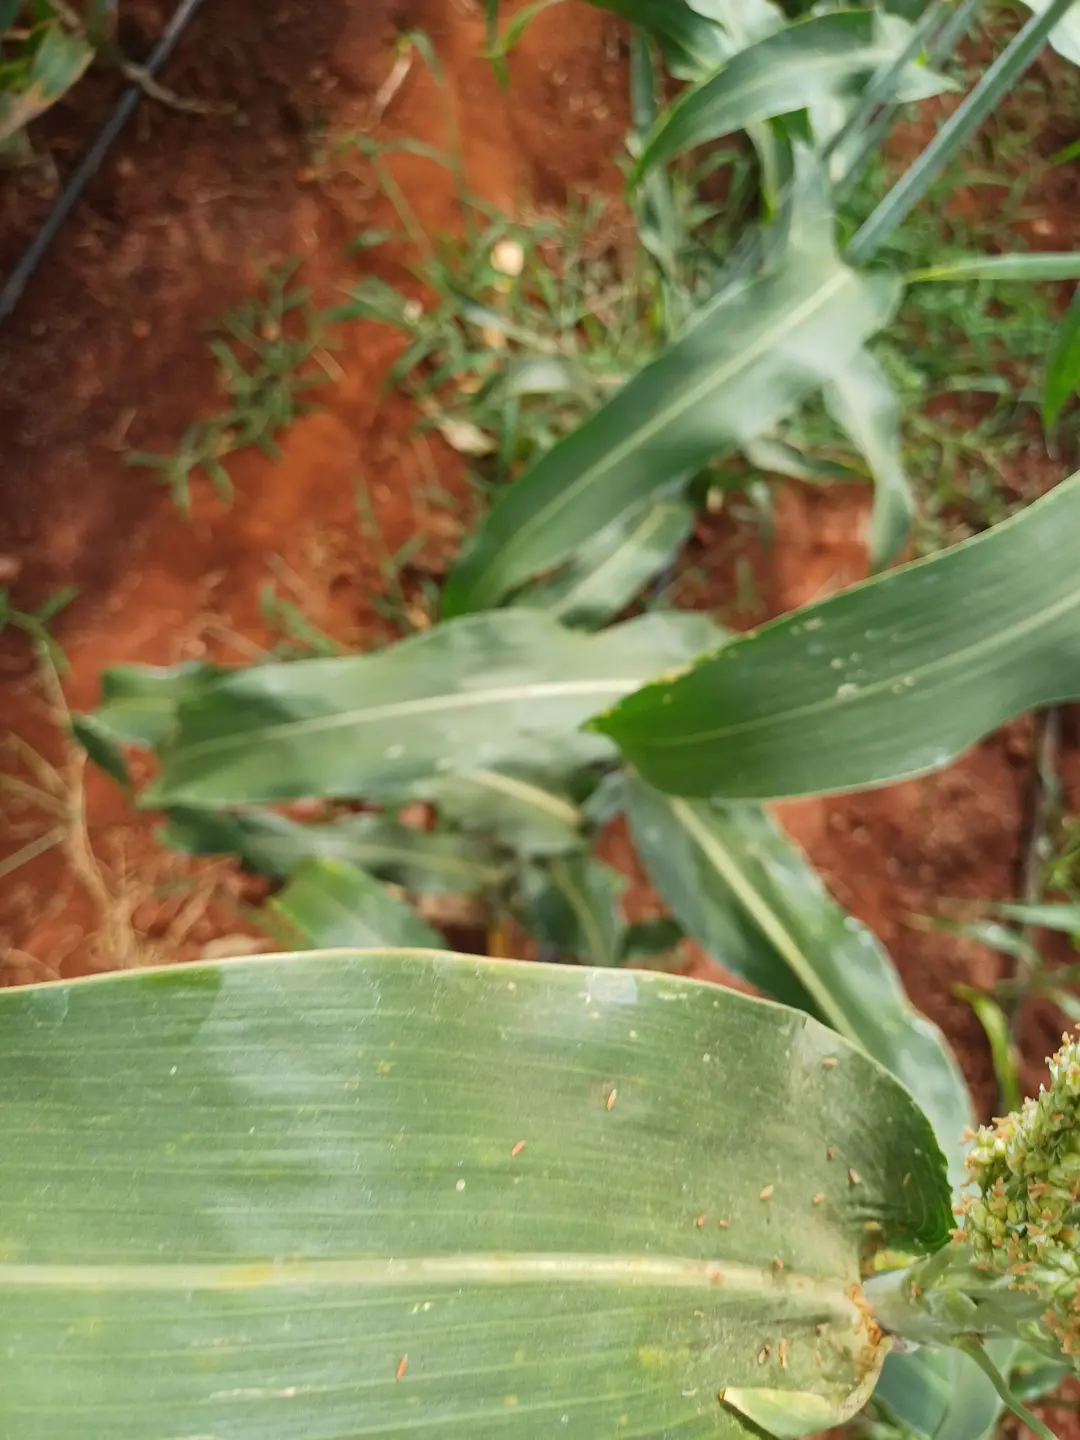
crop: sorghum
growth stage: flowering
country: Kenya
